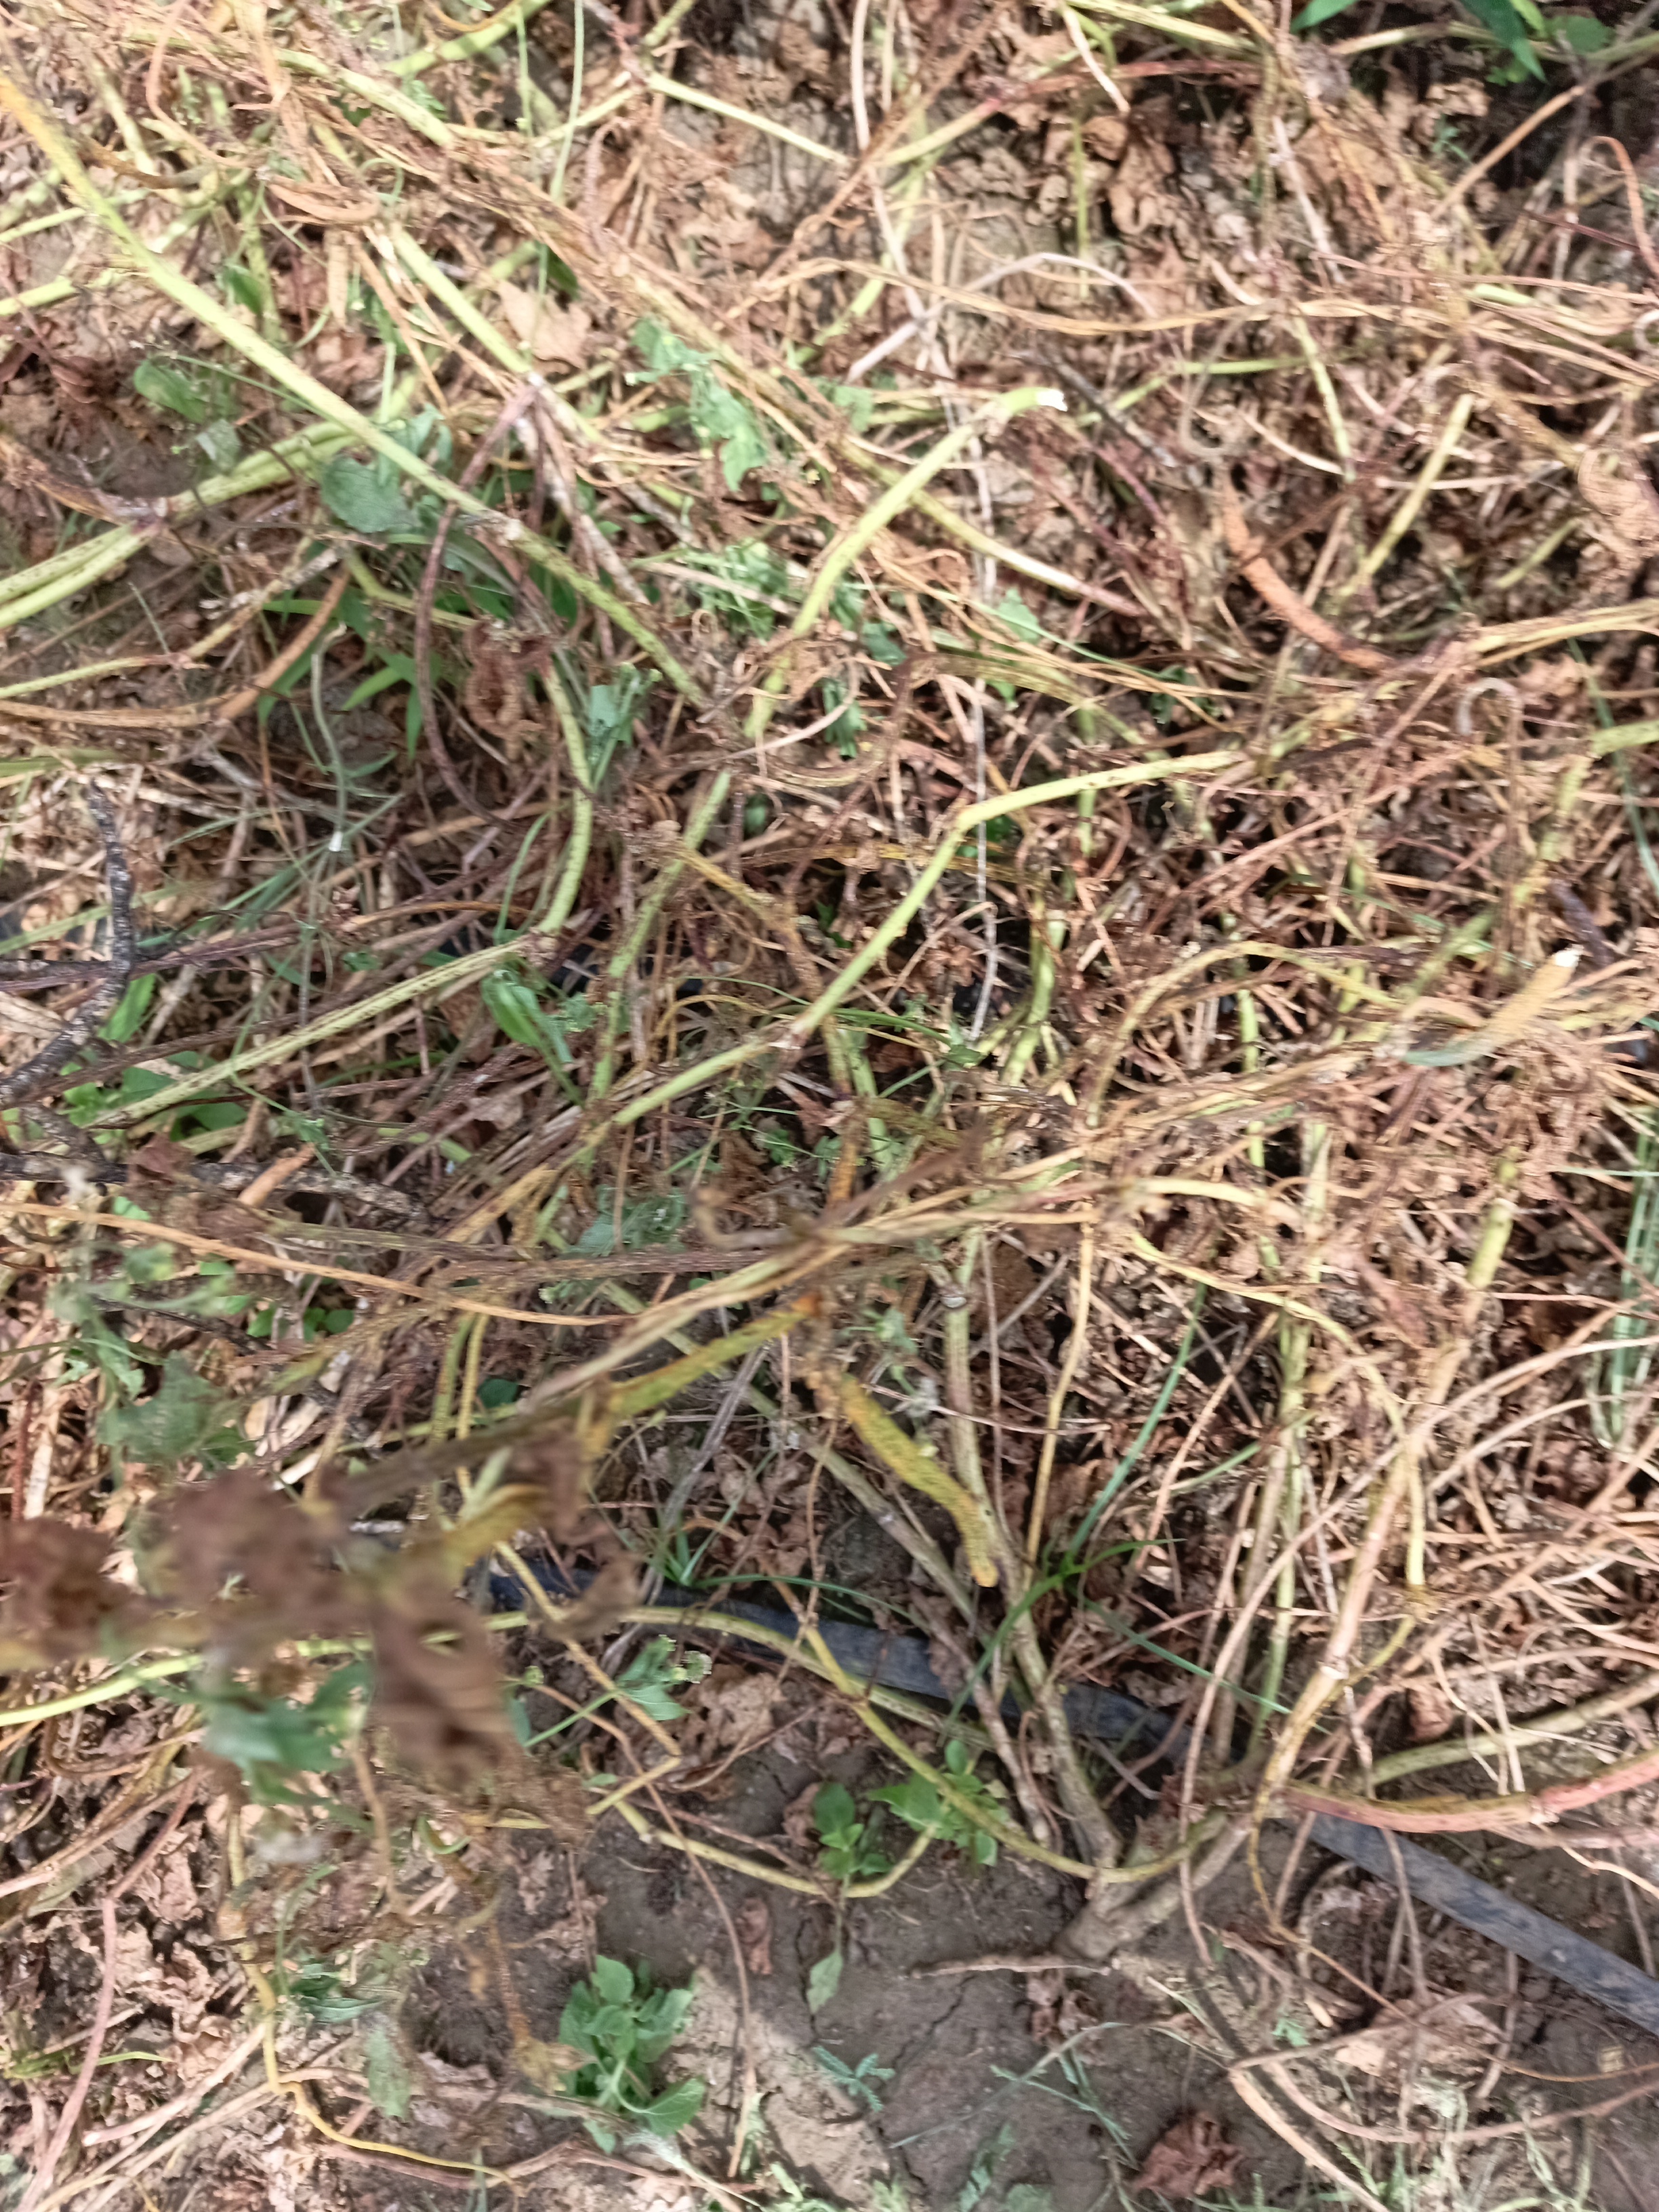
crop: cowpea
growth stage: harvest maturity
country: Tanzania
